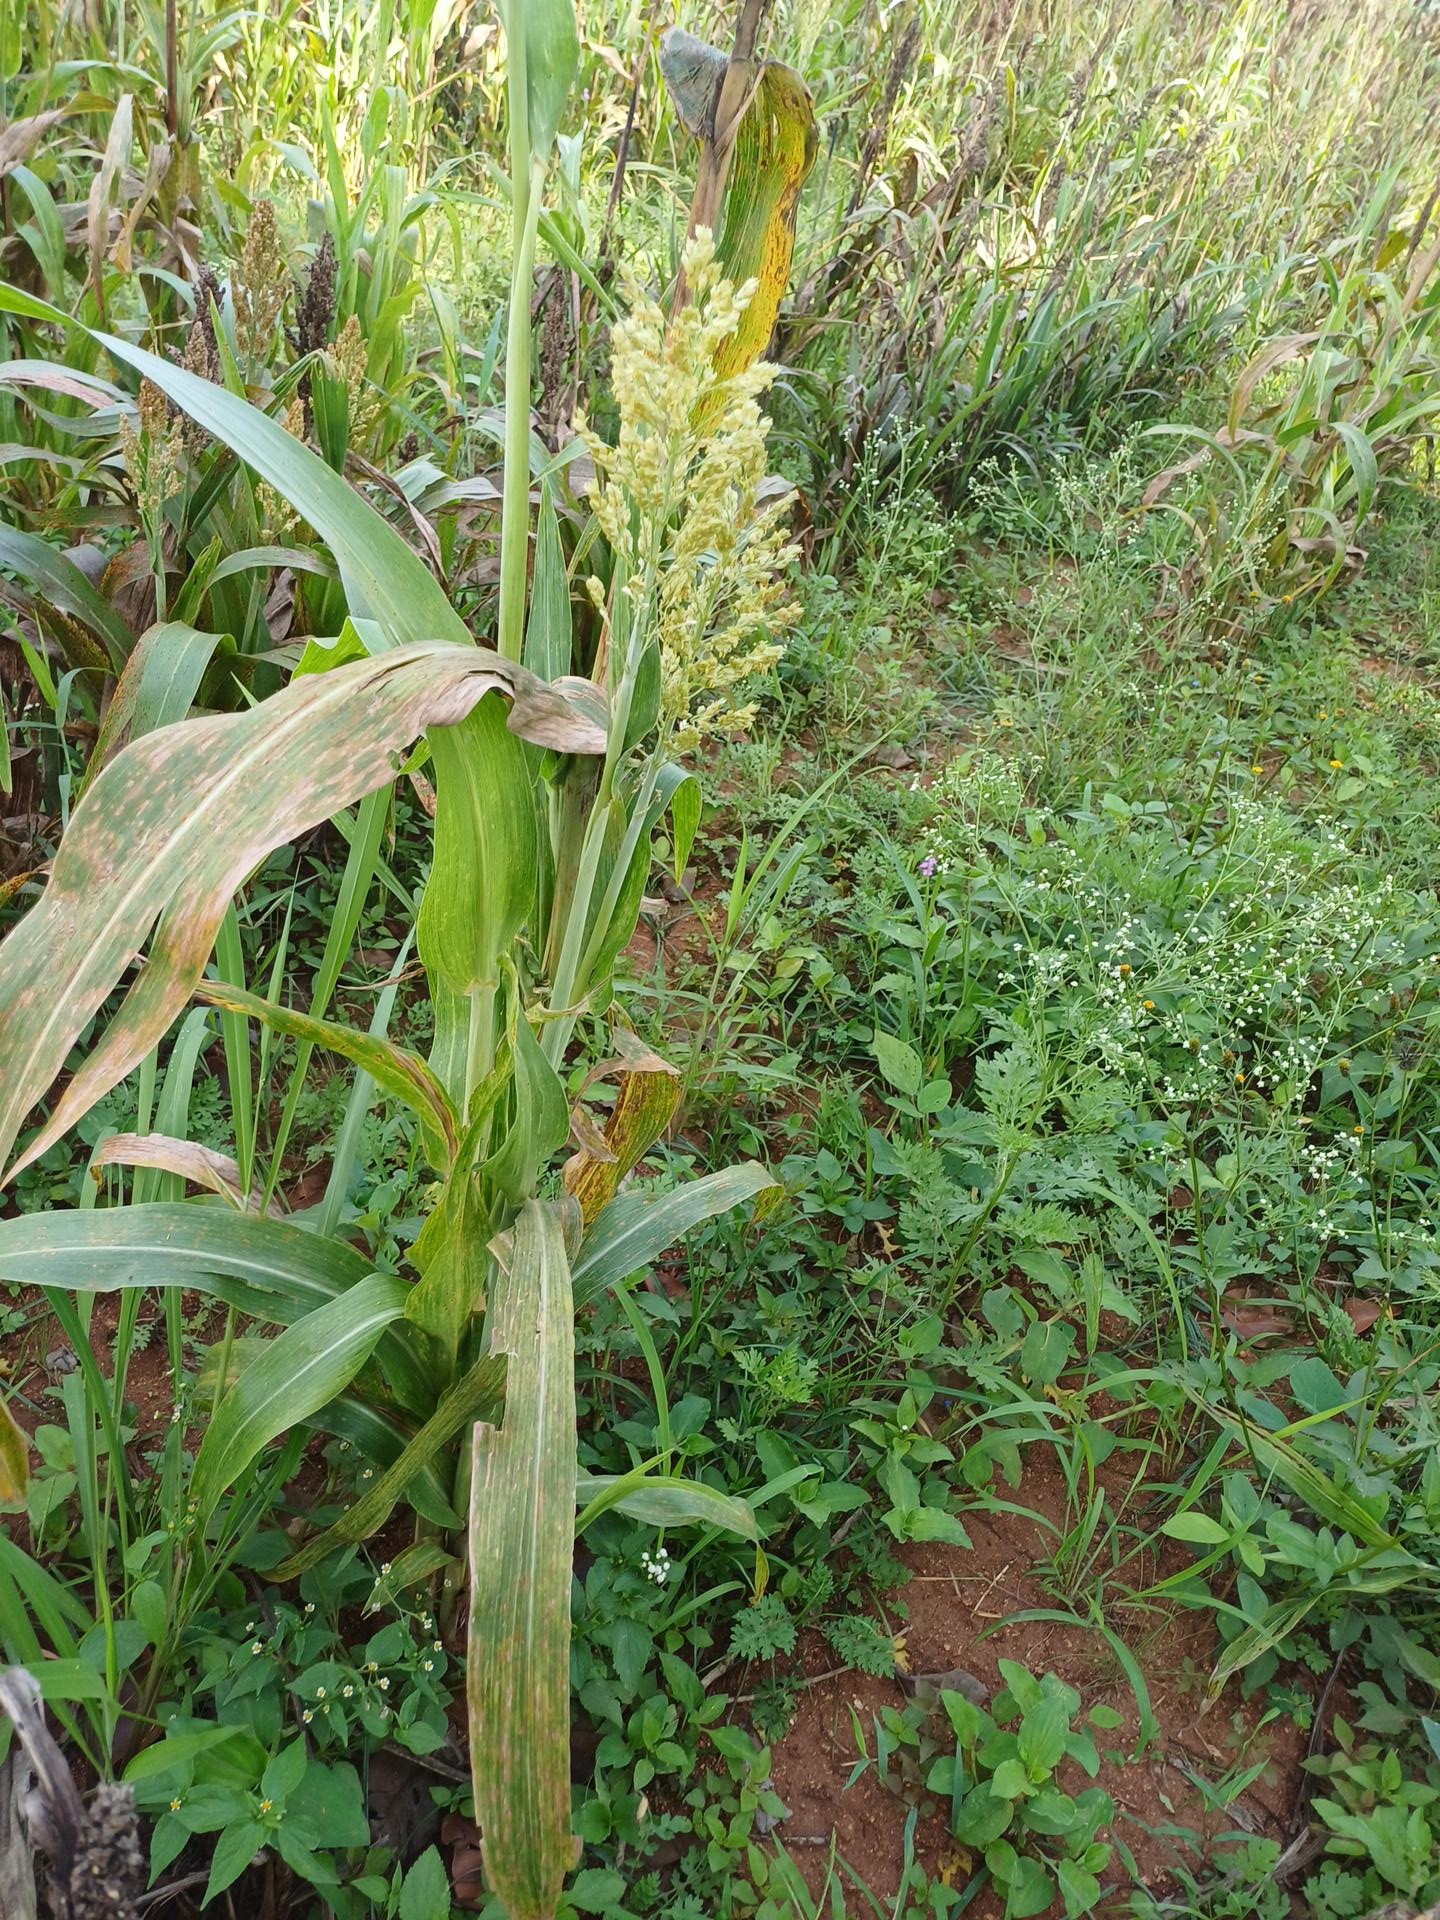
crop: sorghum
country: Kenya
